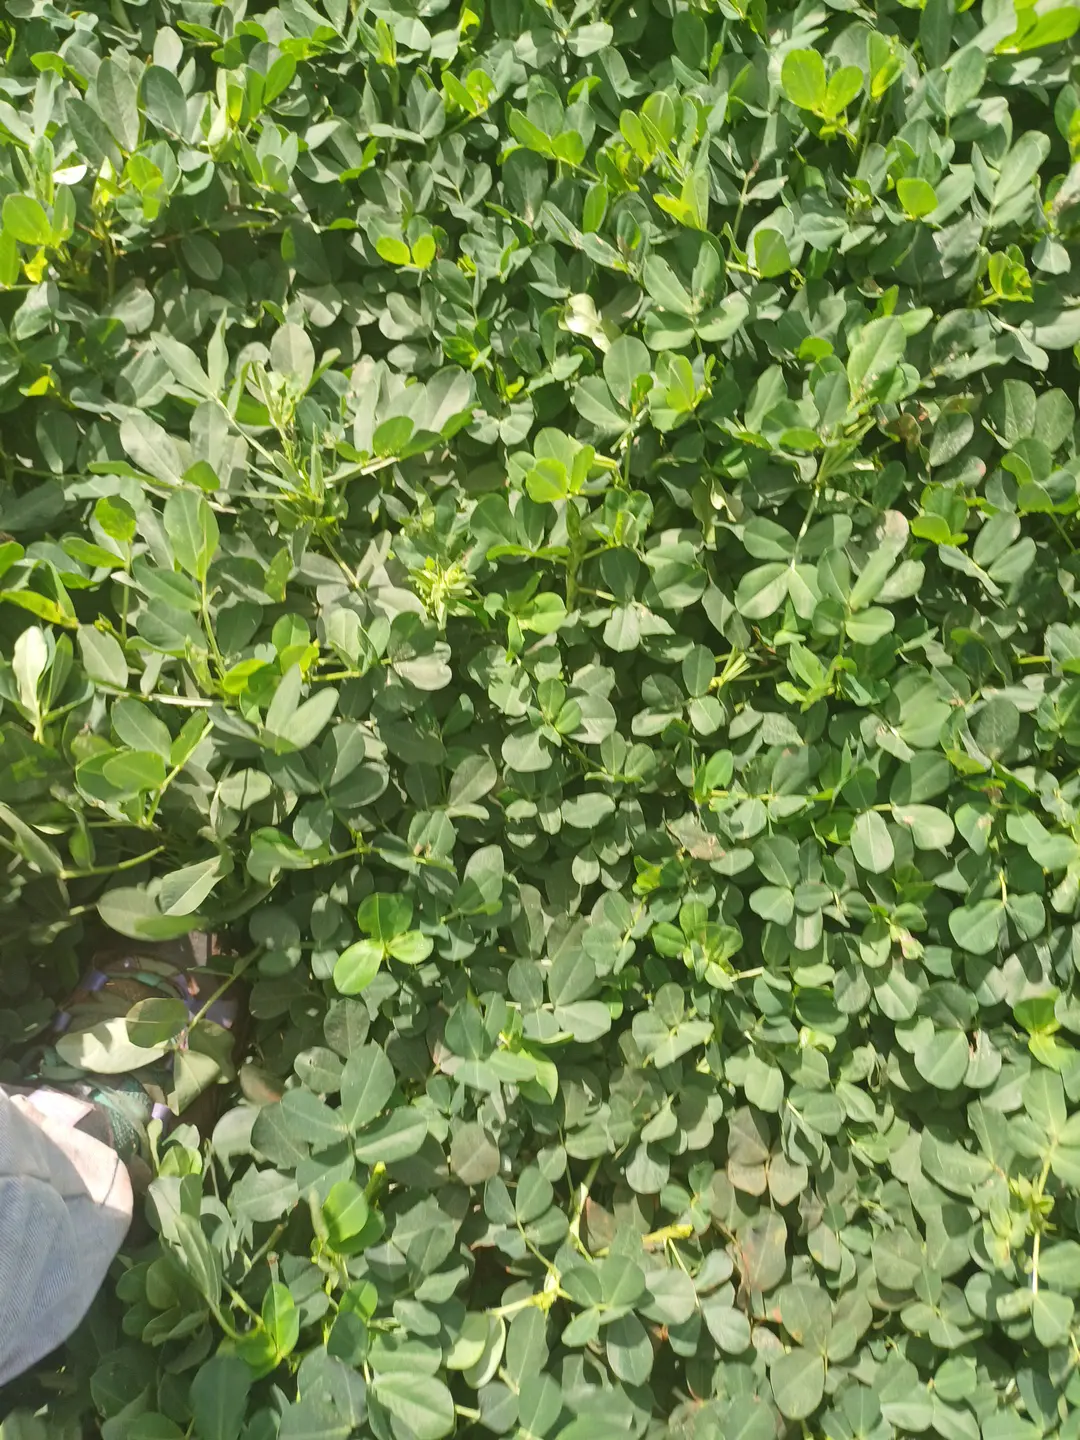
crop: groundnut
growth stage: pegging
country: Kenya
